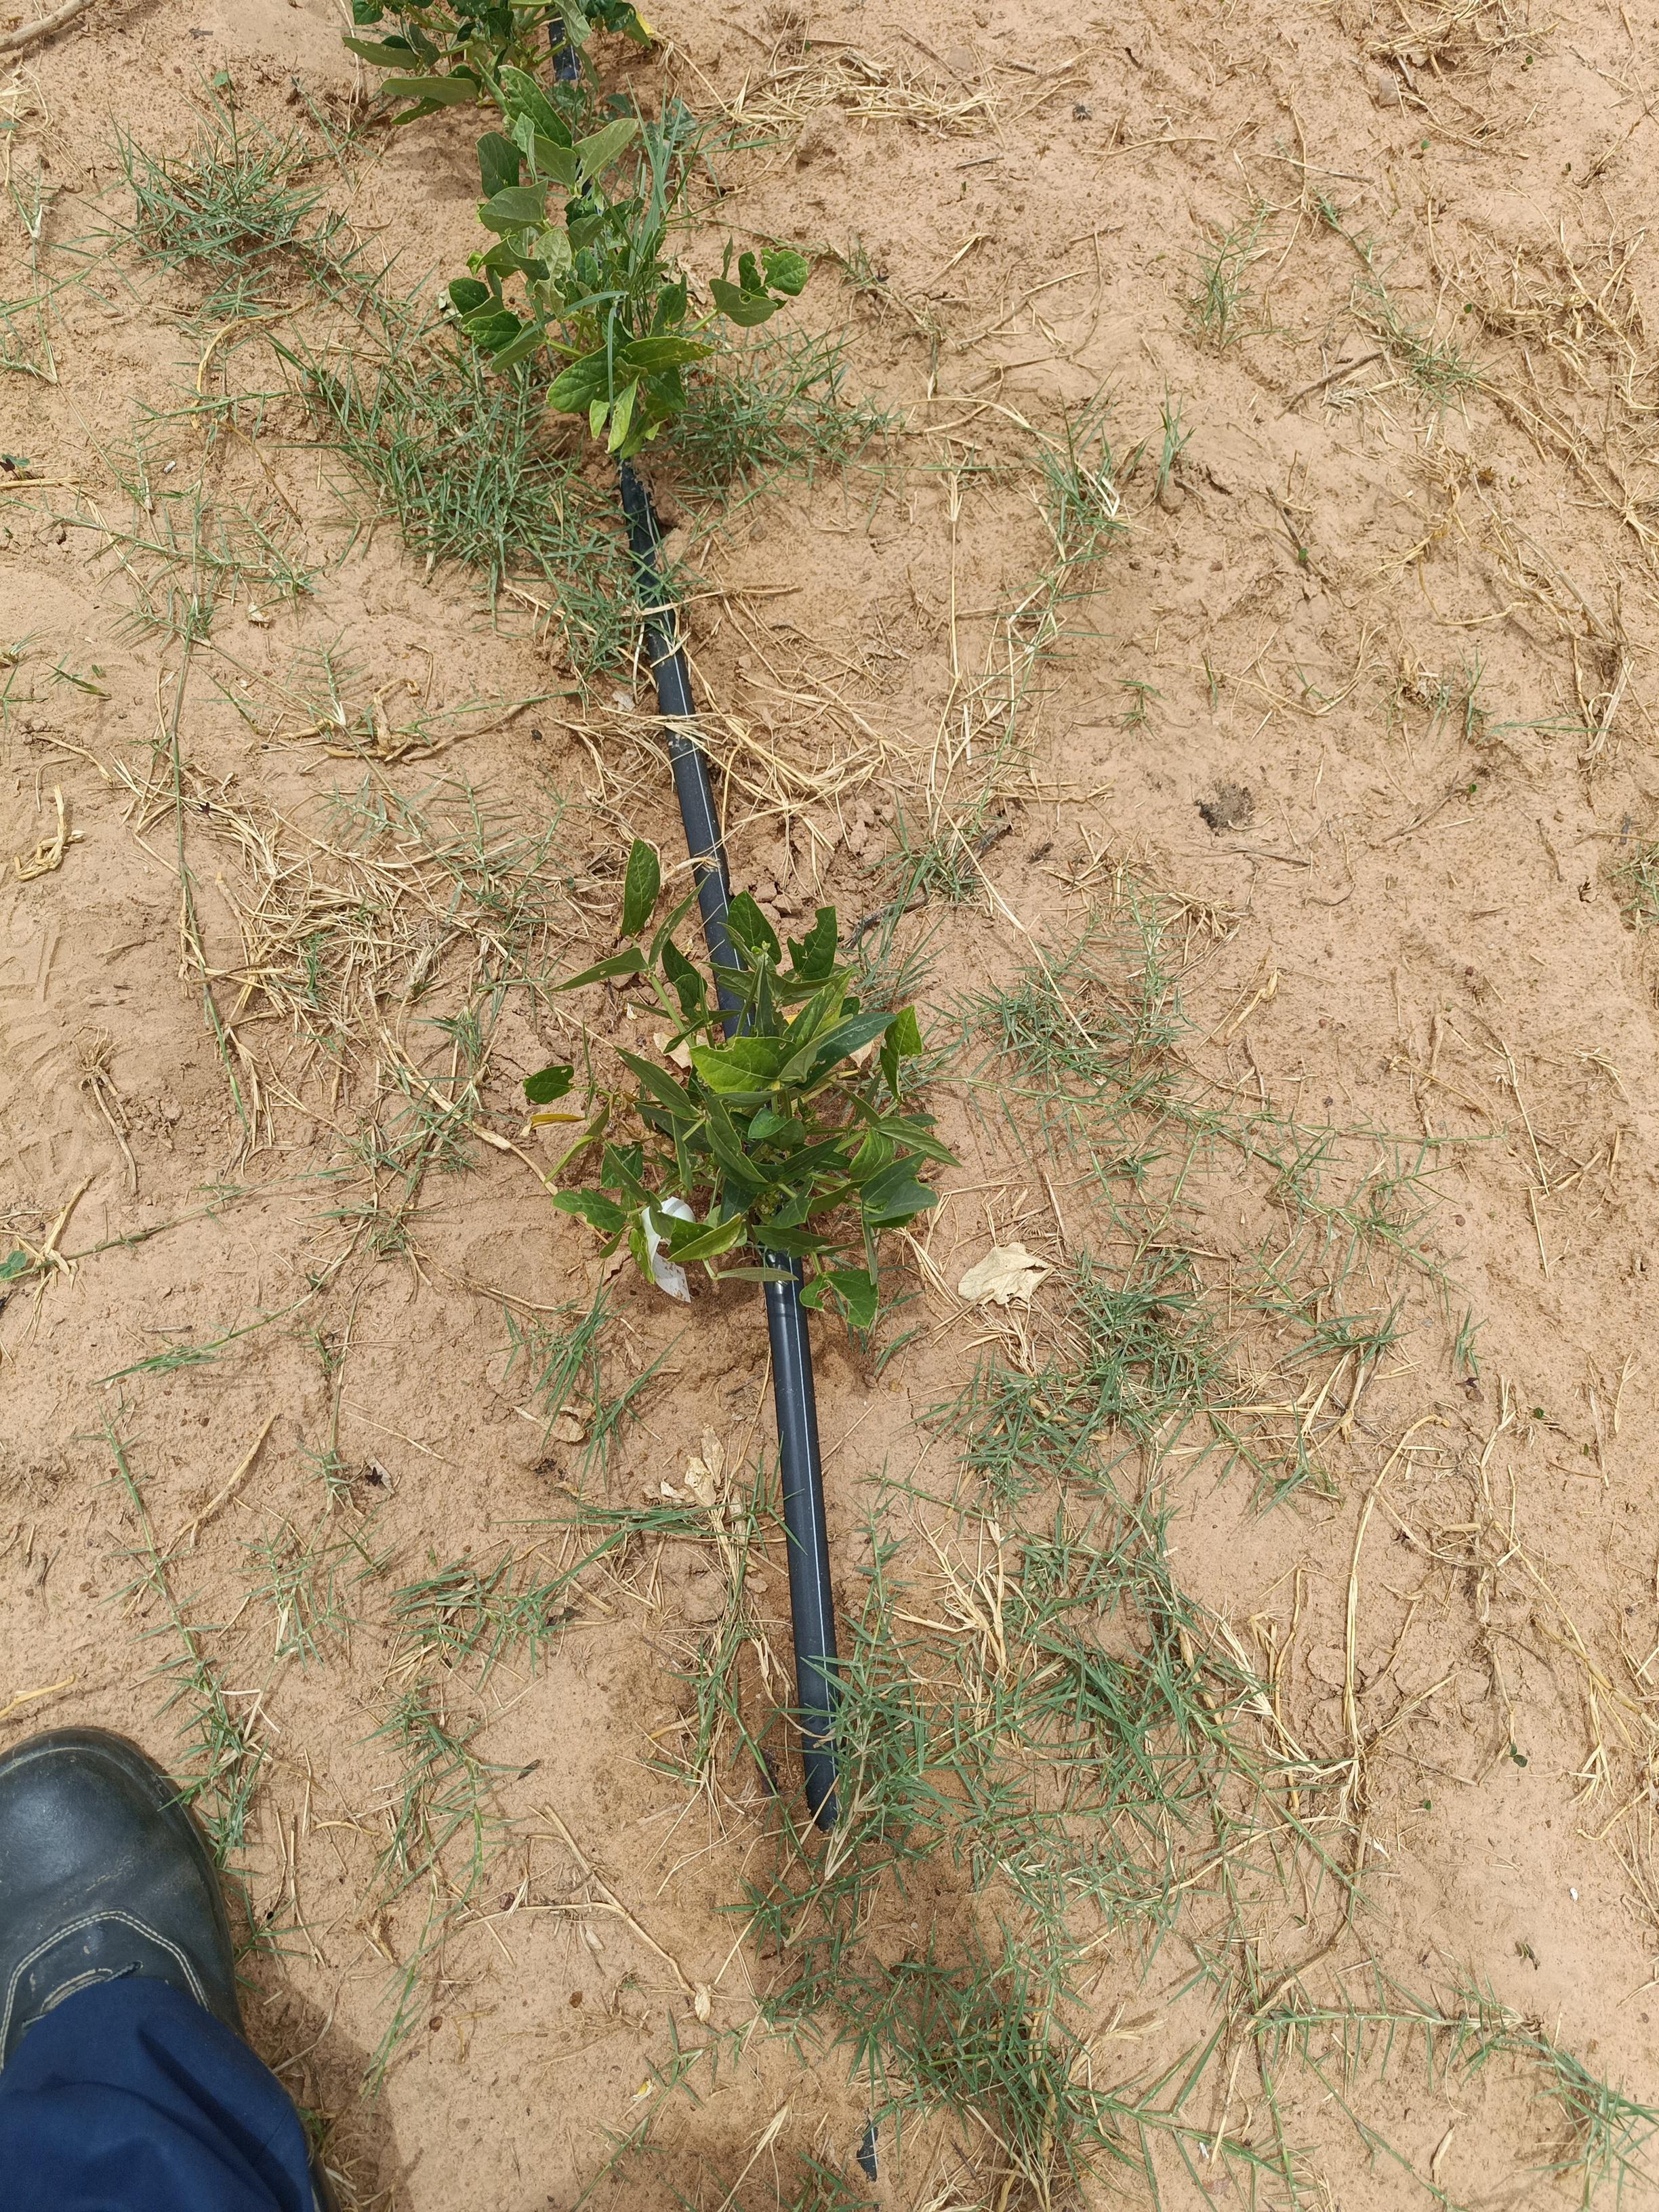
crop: cowpea
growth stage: flowering
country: Nigeria
